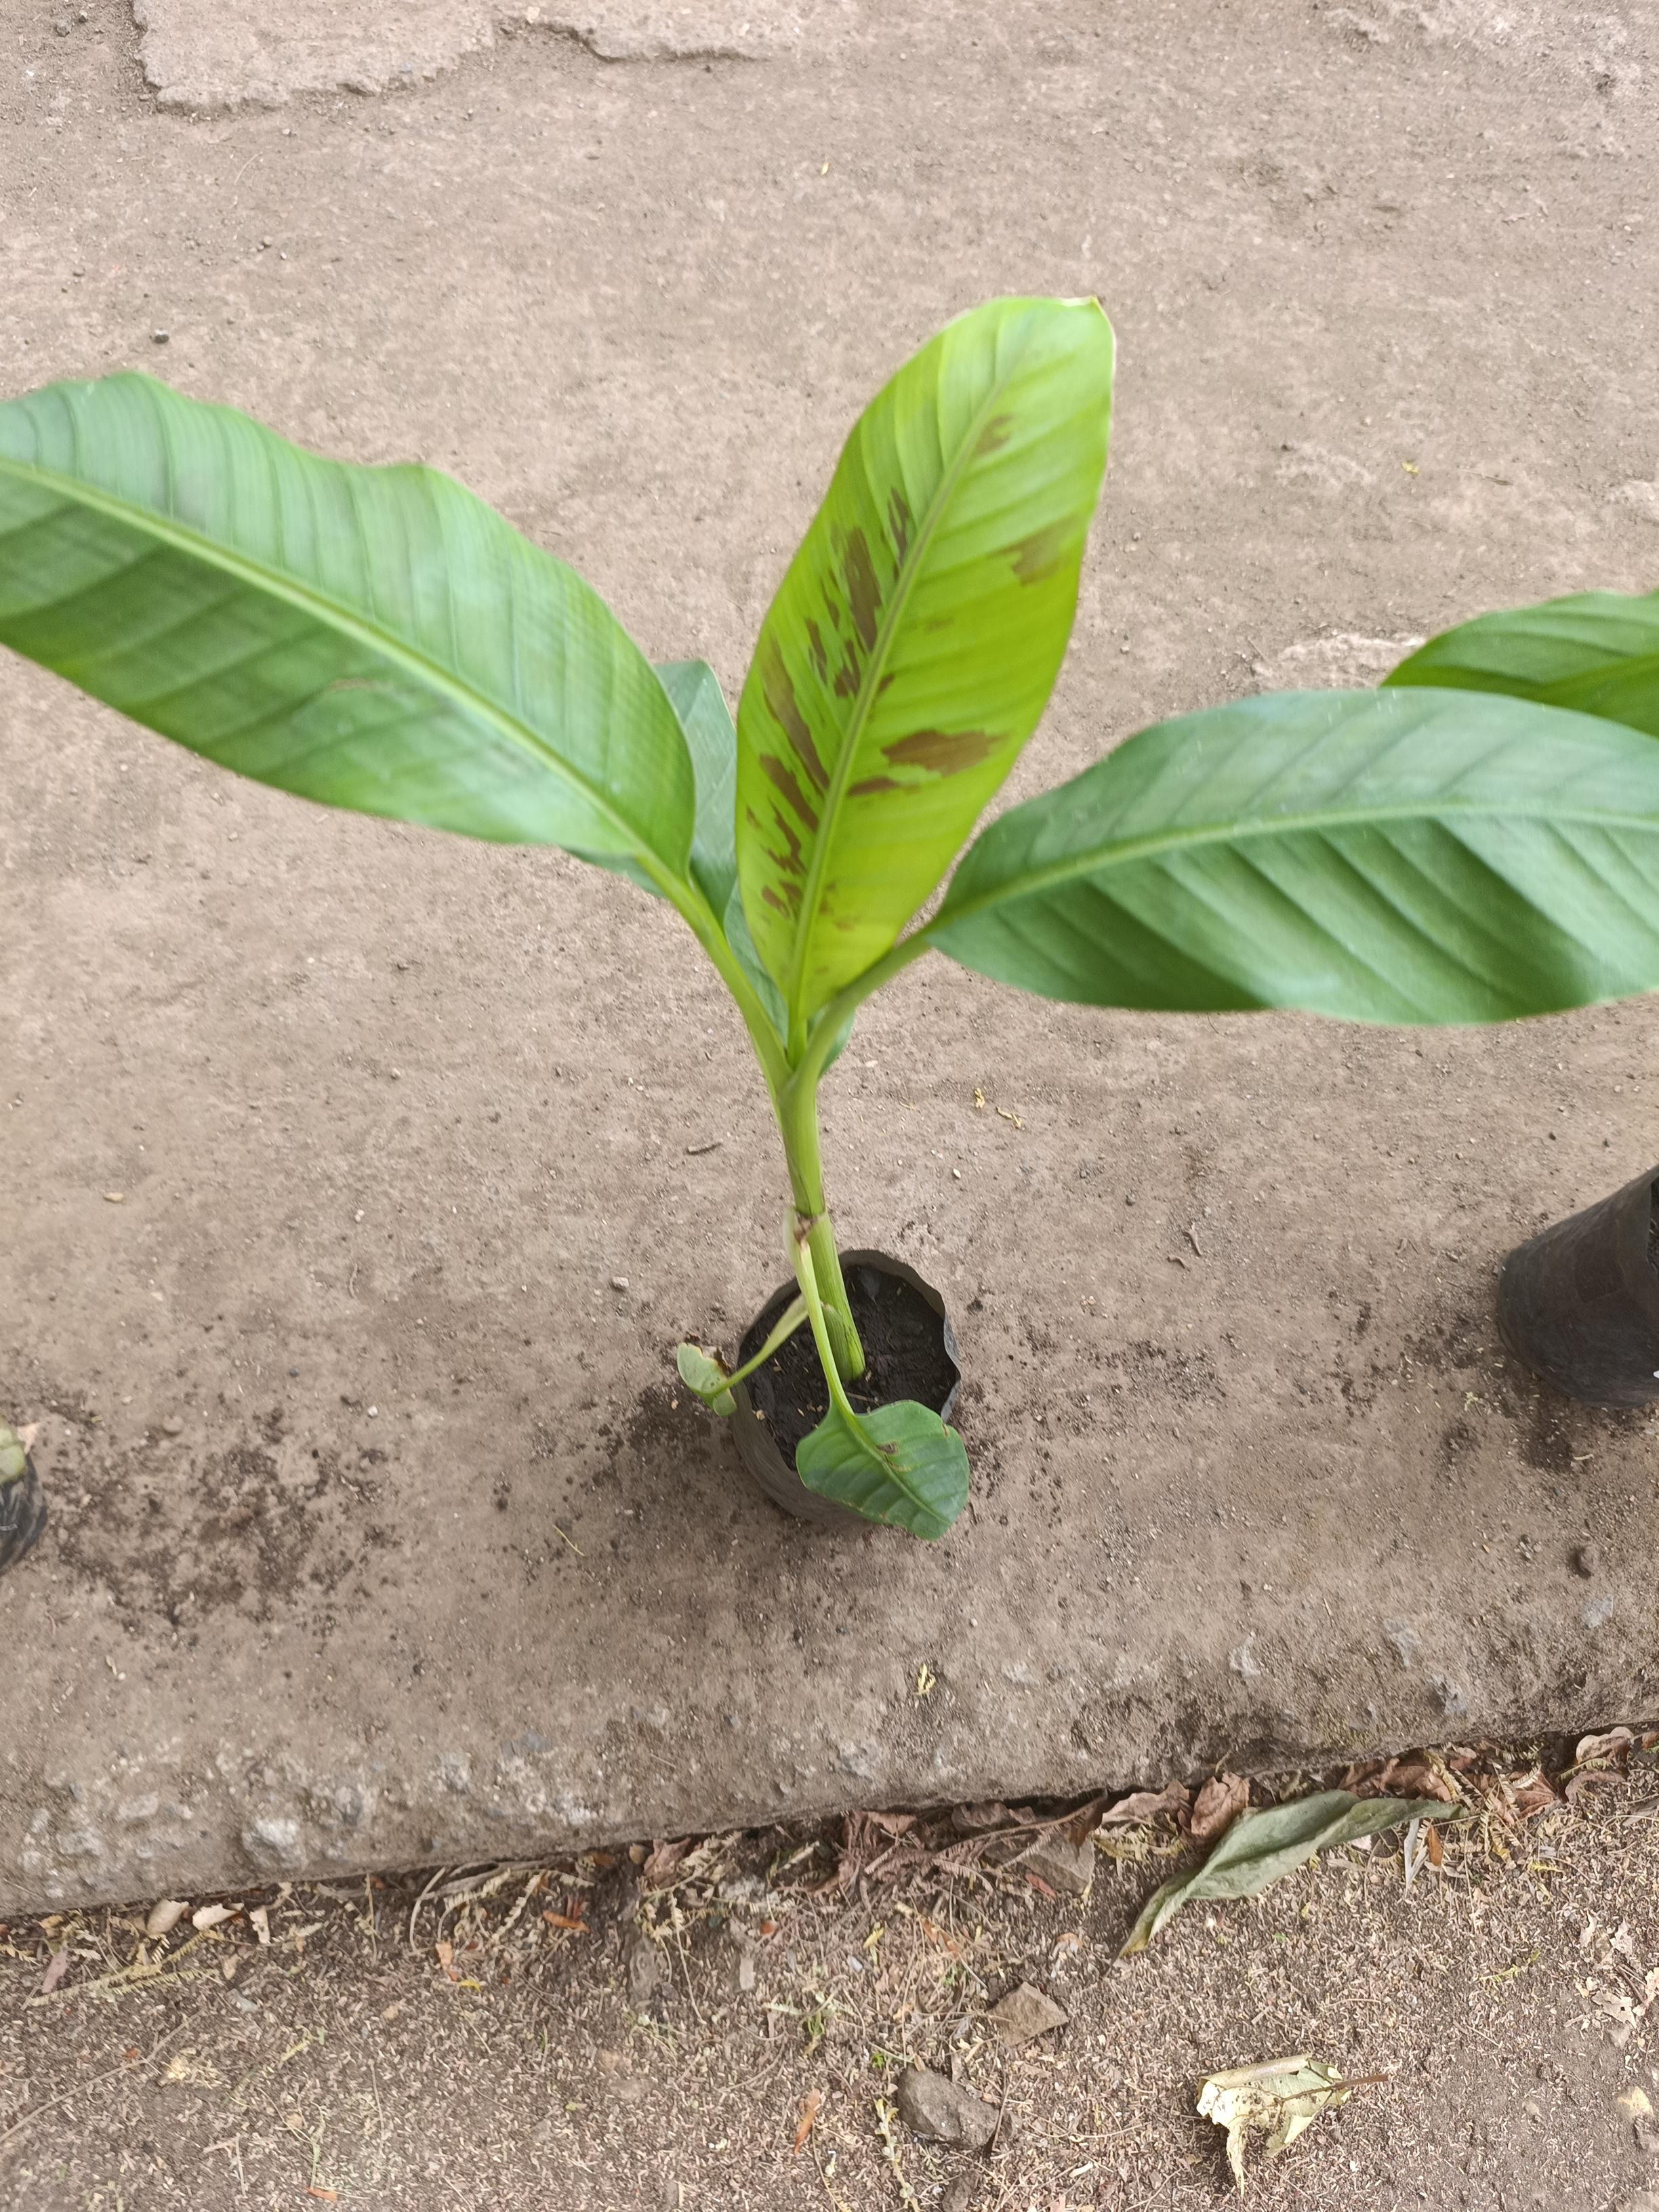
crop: banana
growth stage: vegetative
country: Tanzania
